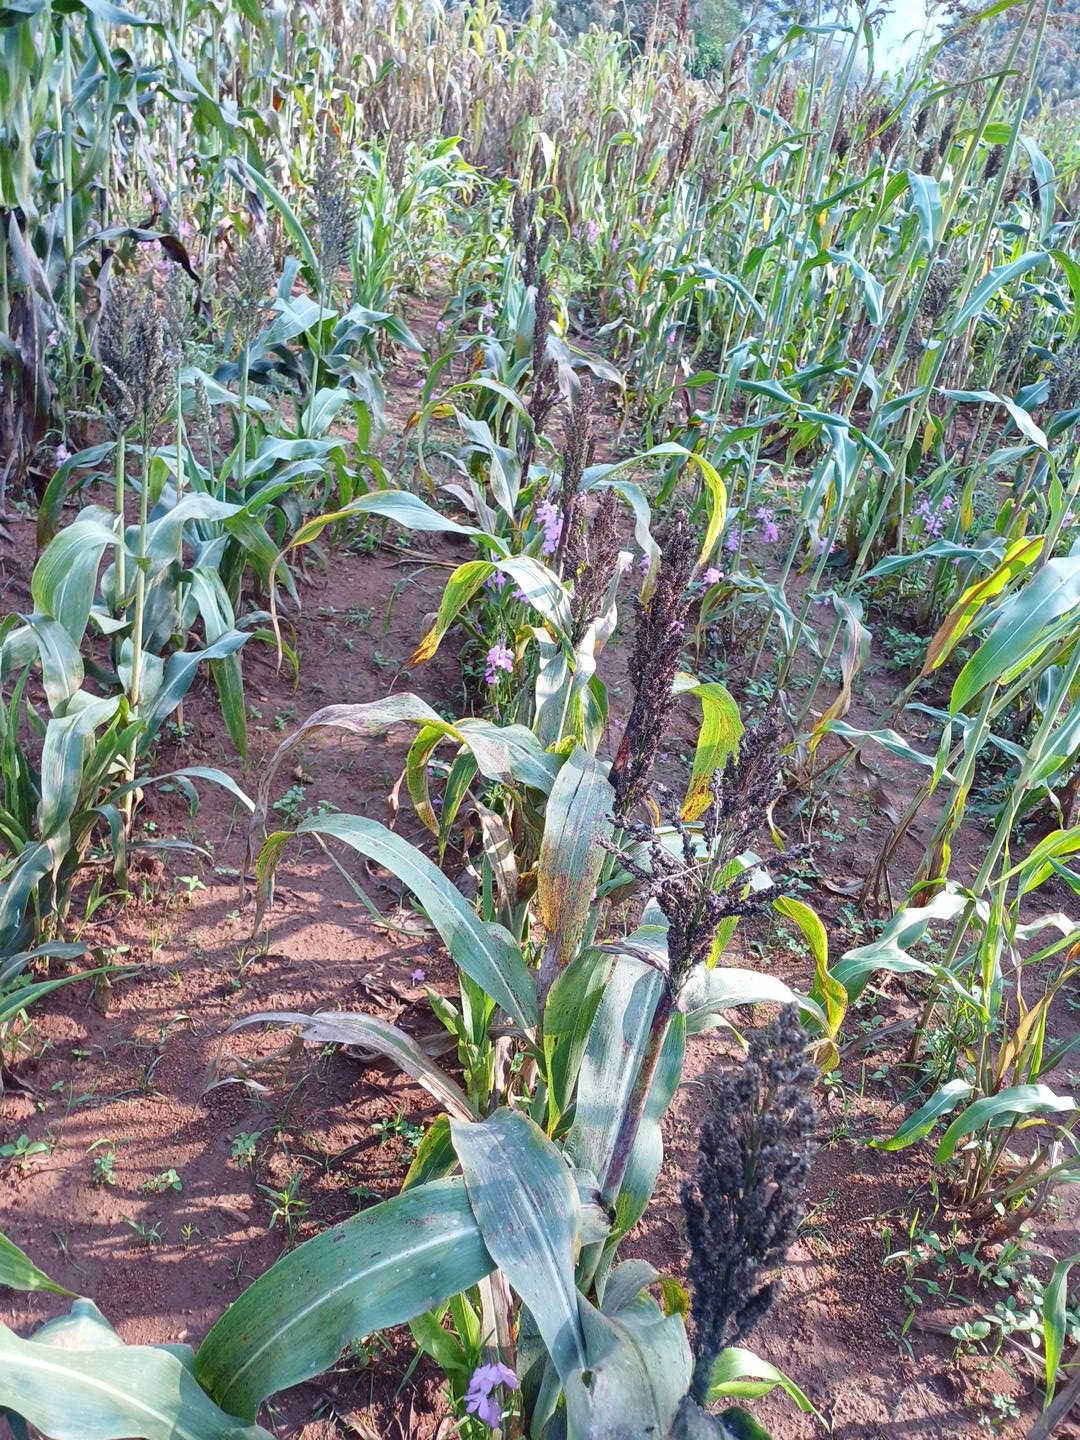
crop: sorghum
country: Kenya
